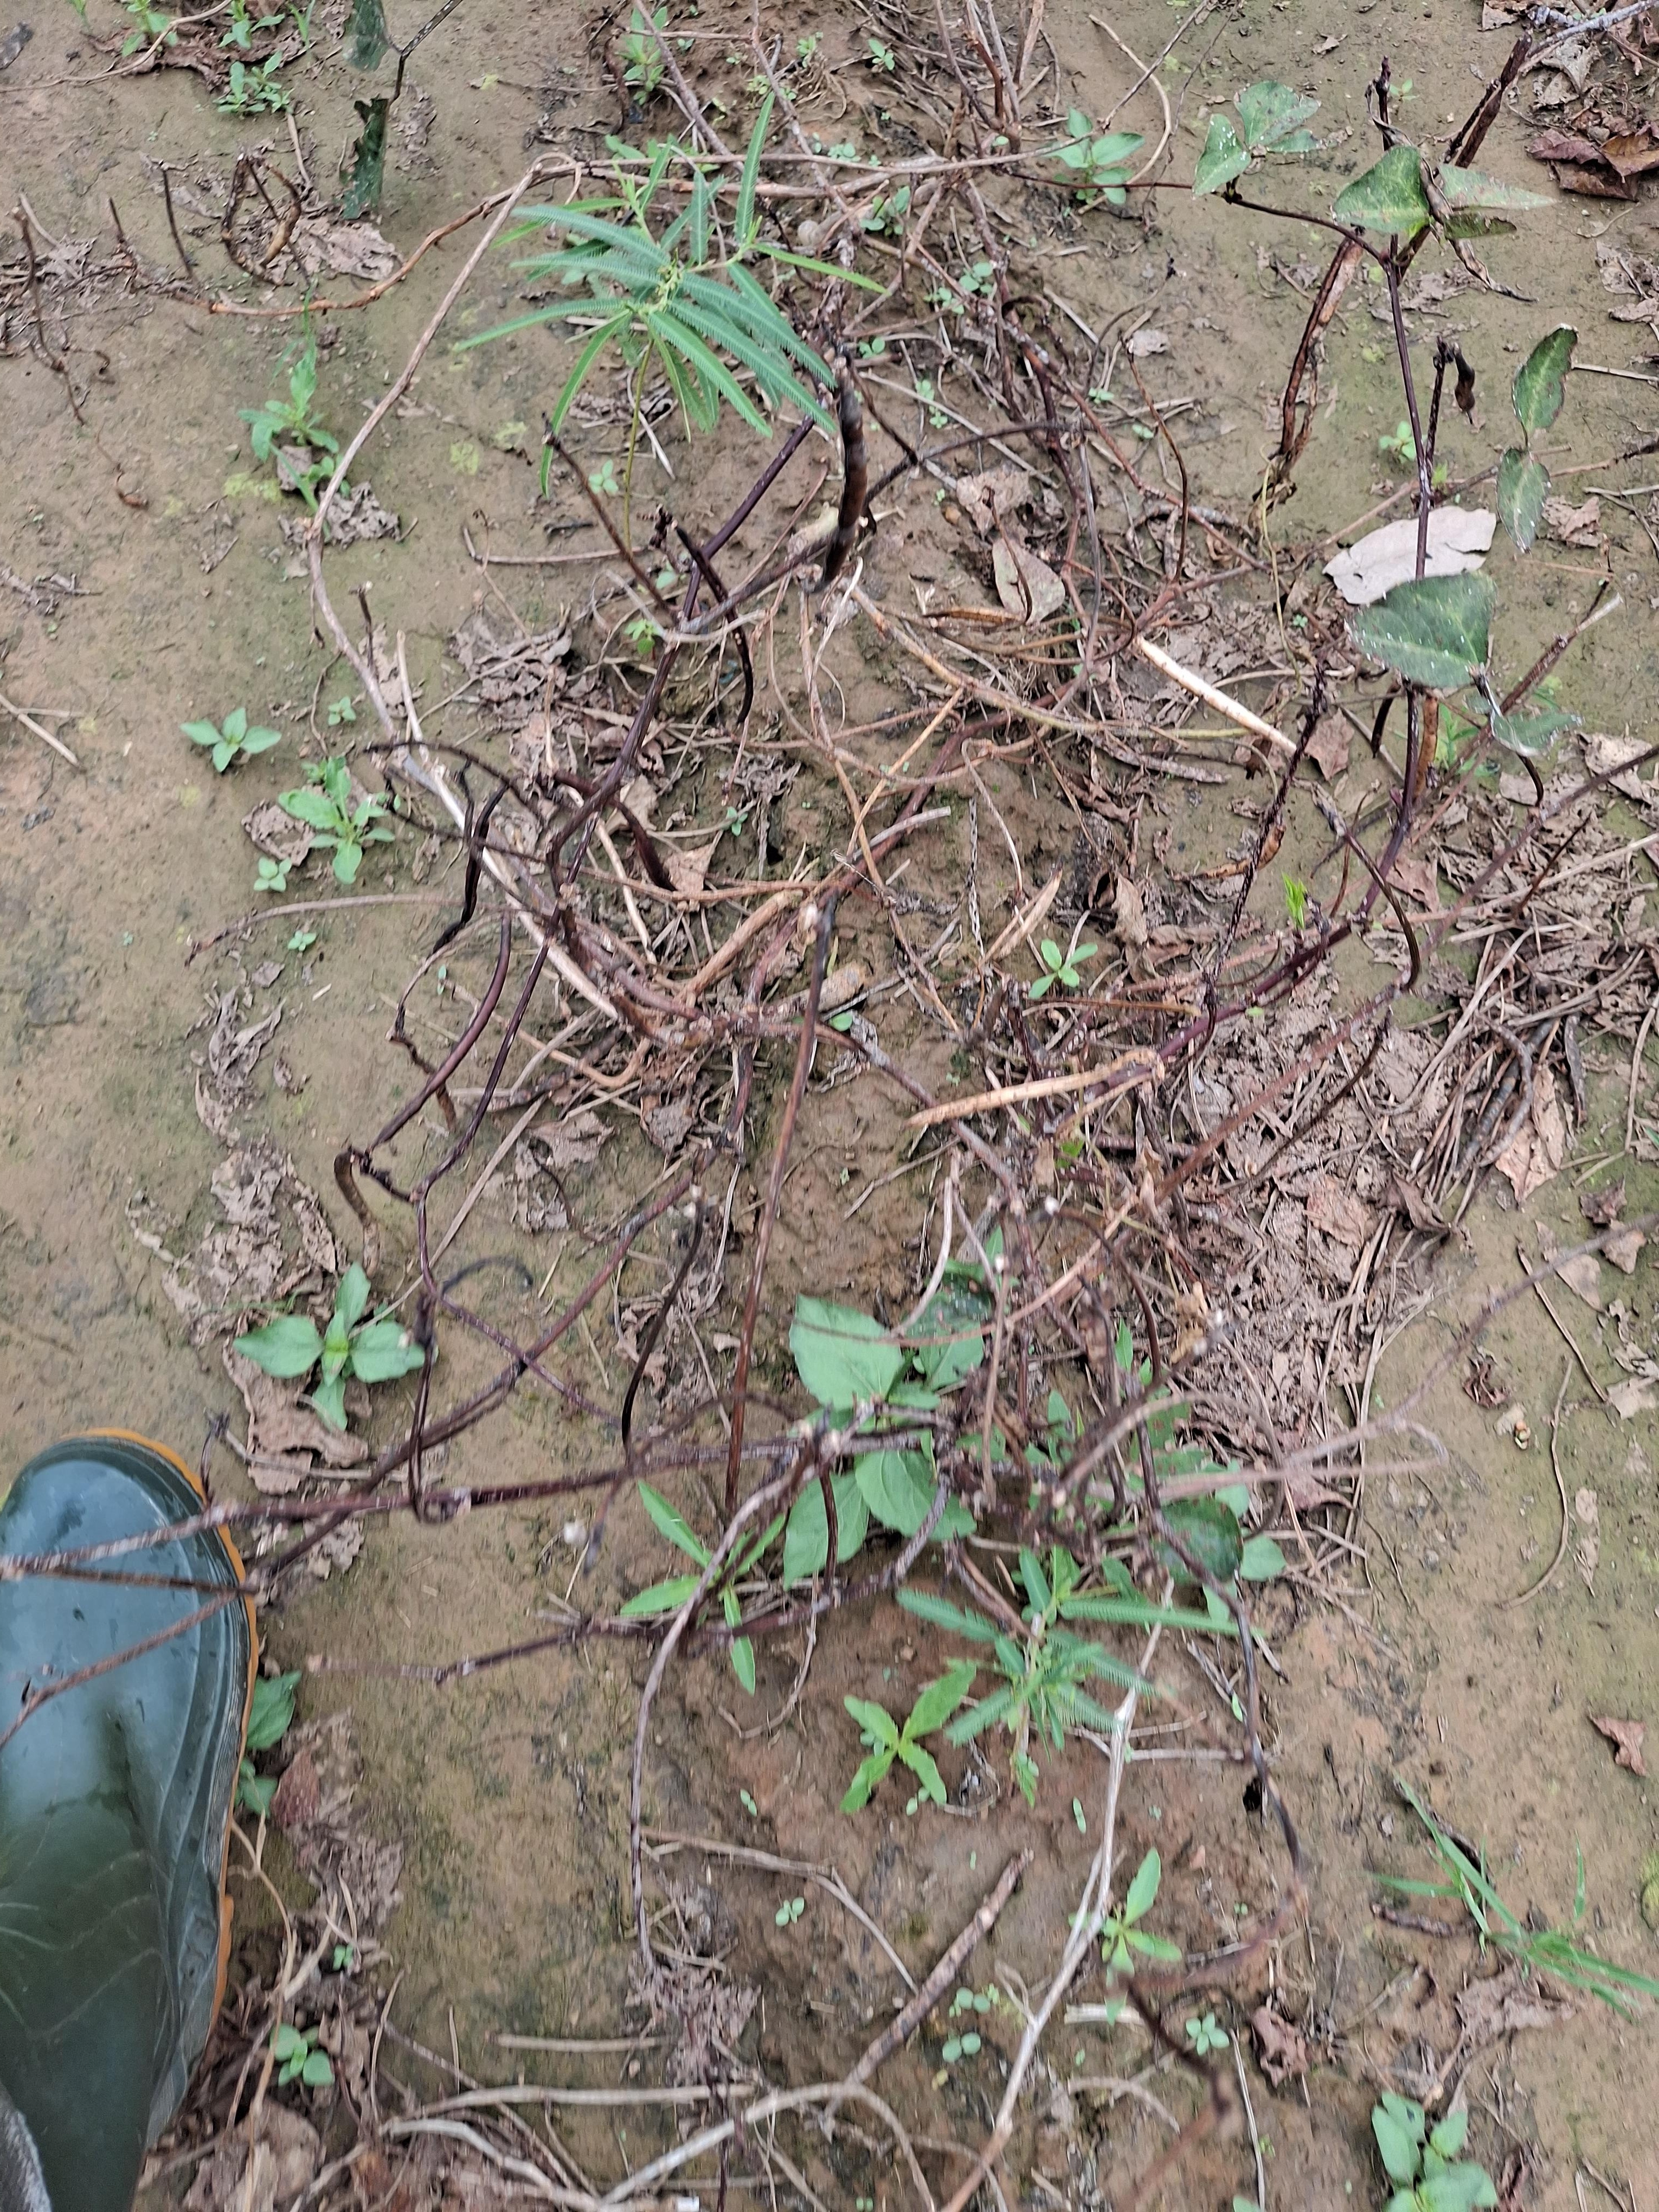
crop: cowpea
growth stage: maturity
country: Nigeria
